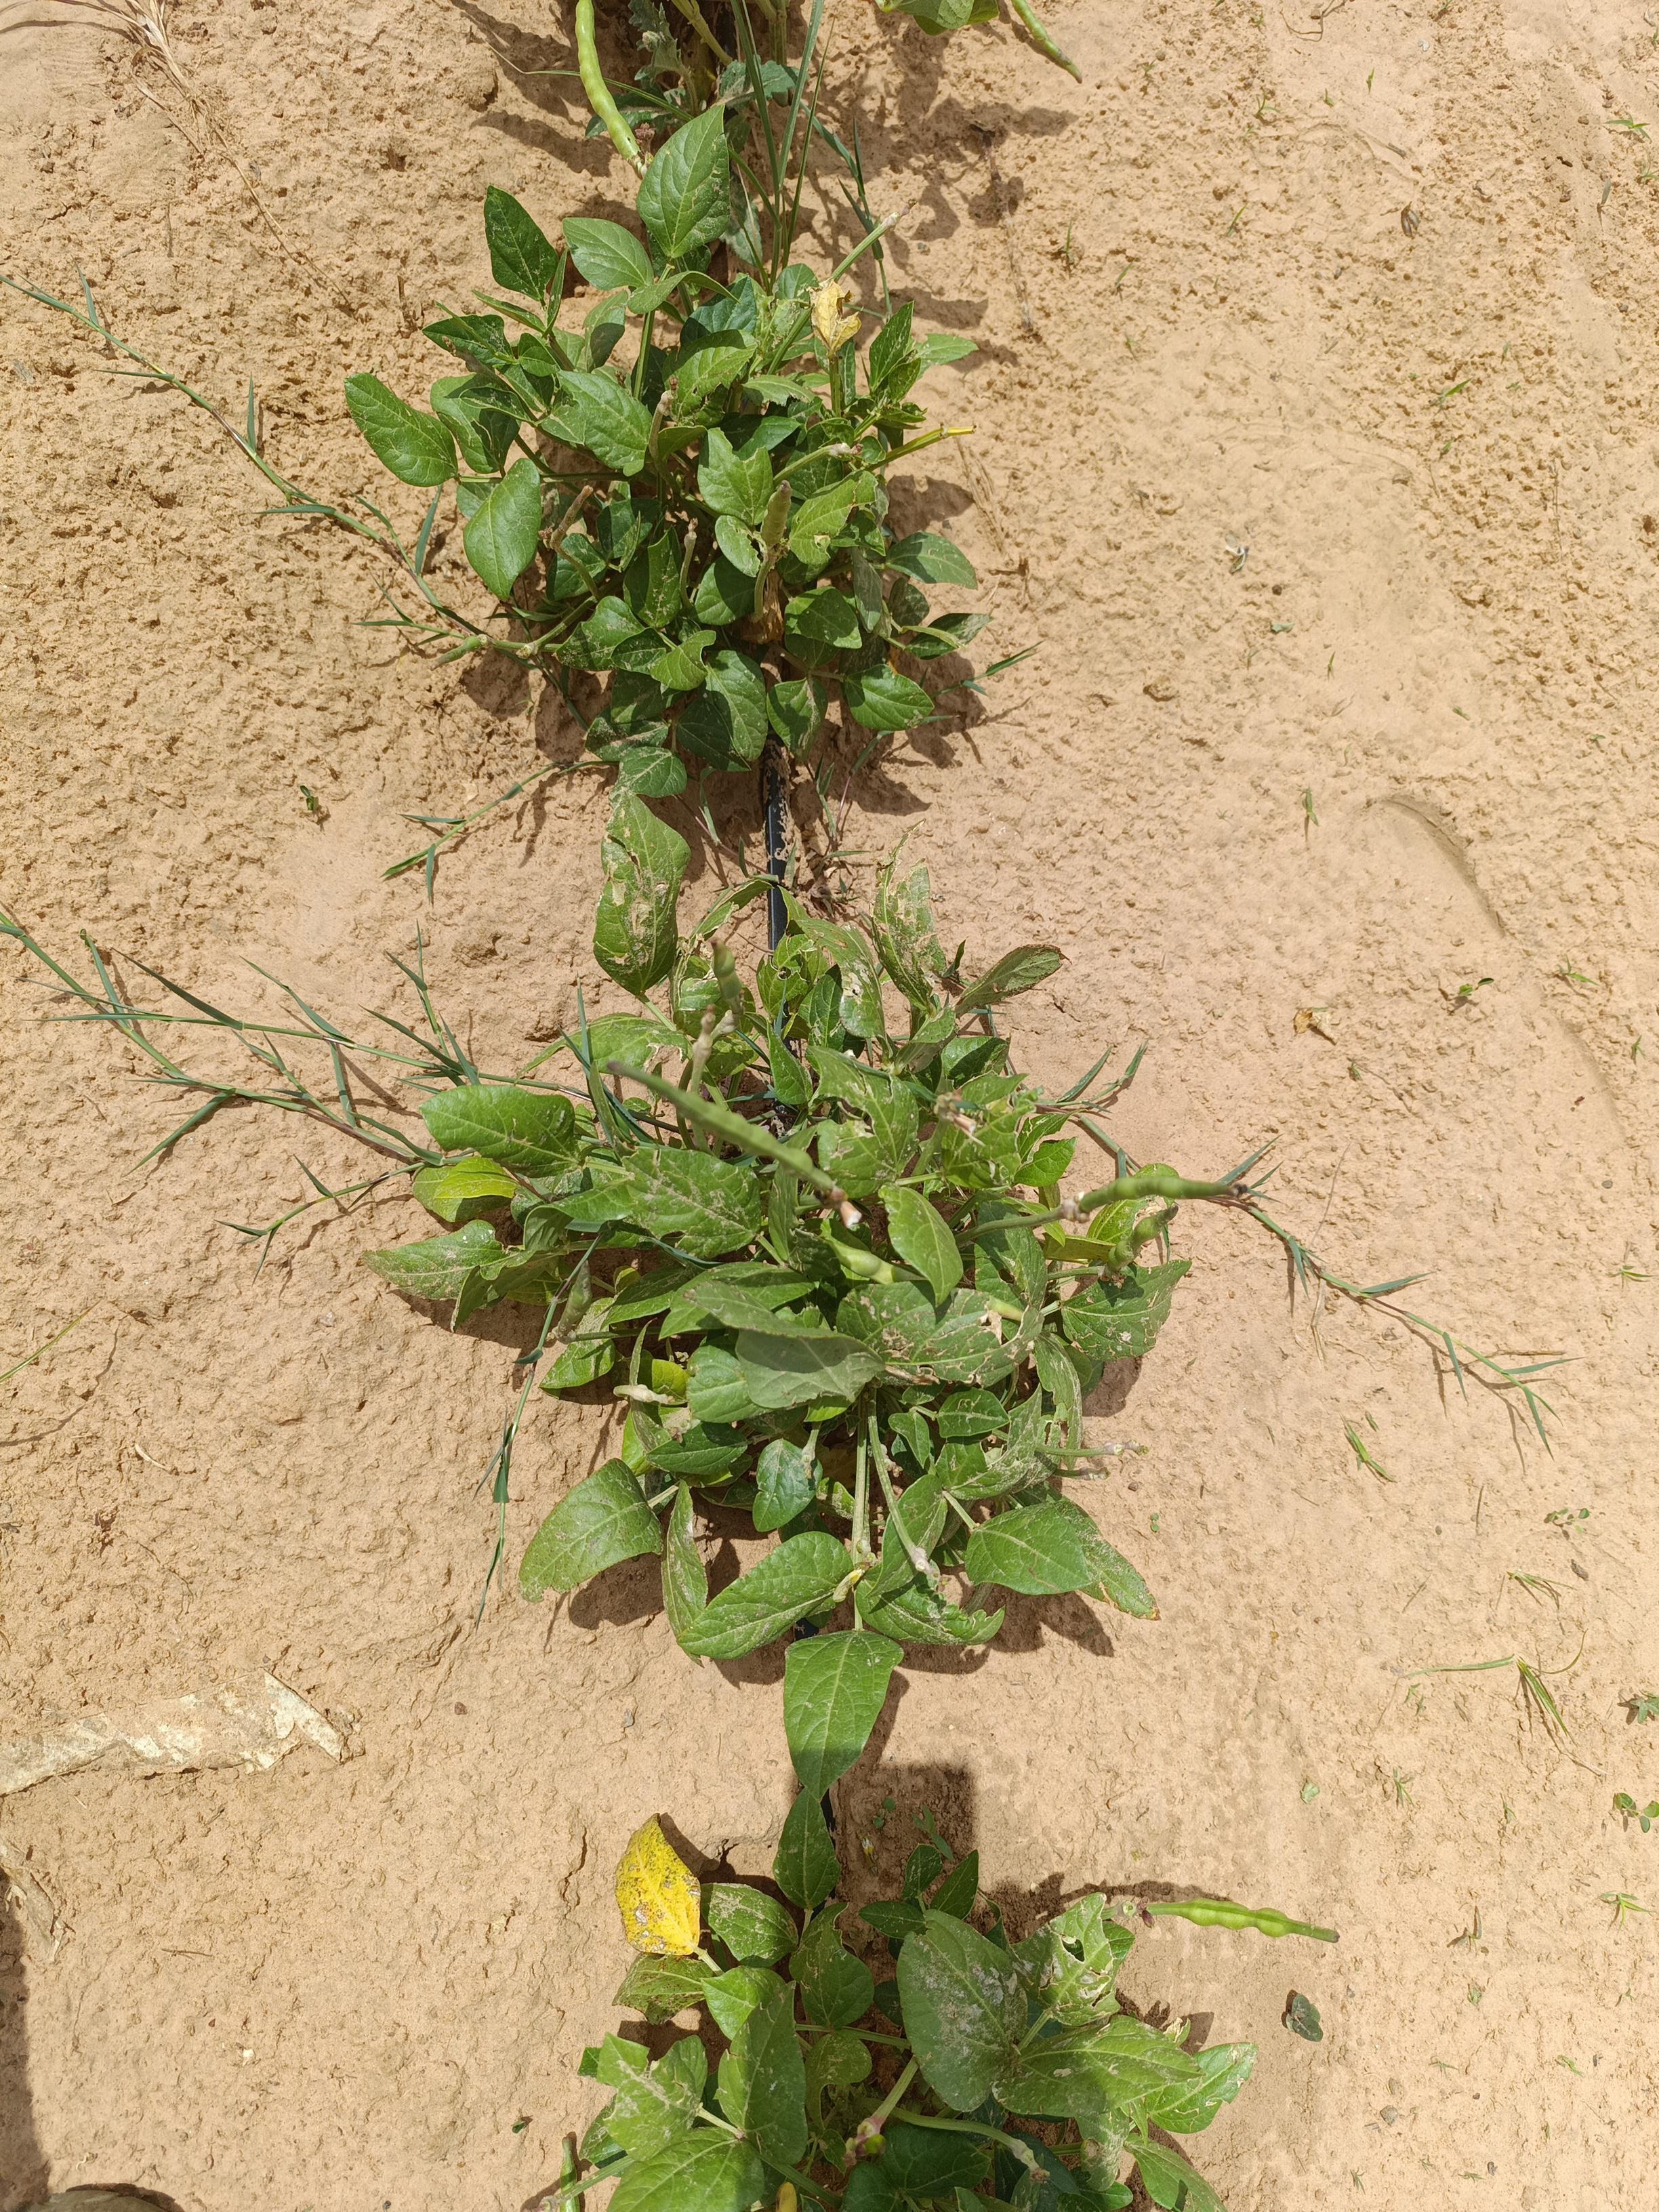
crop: cowpea
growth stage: development pod
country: Nigeria
